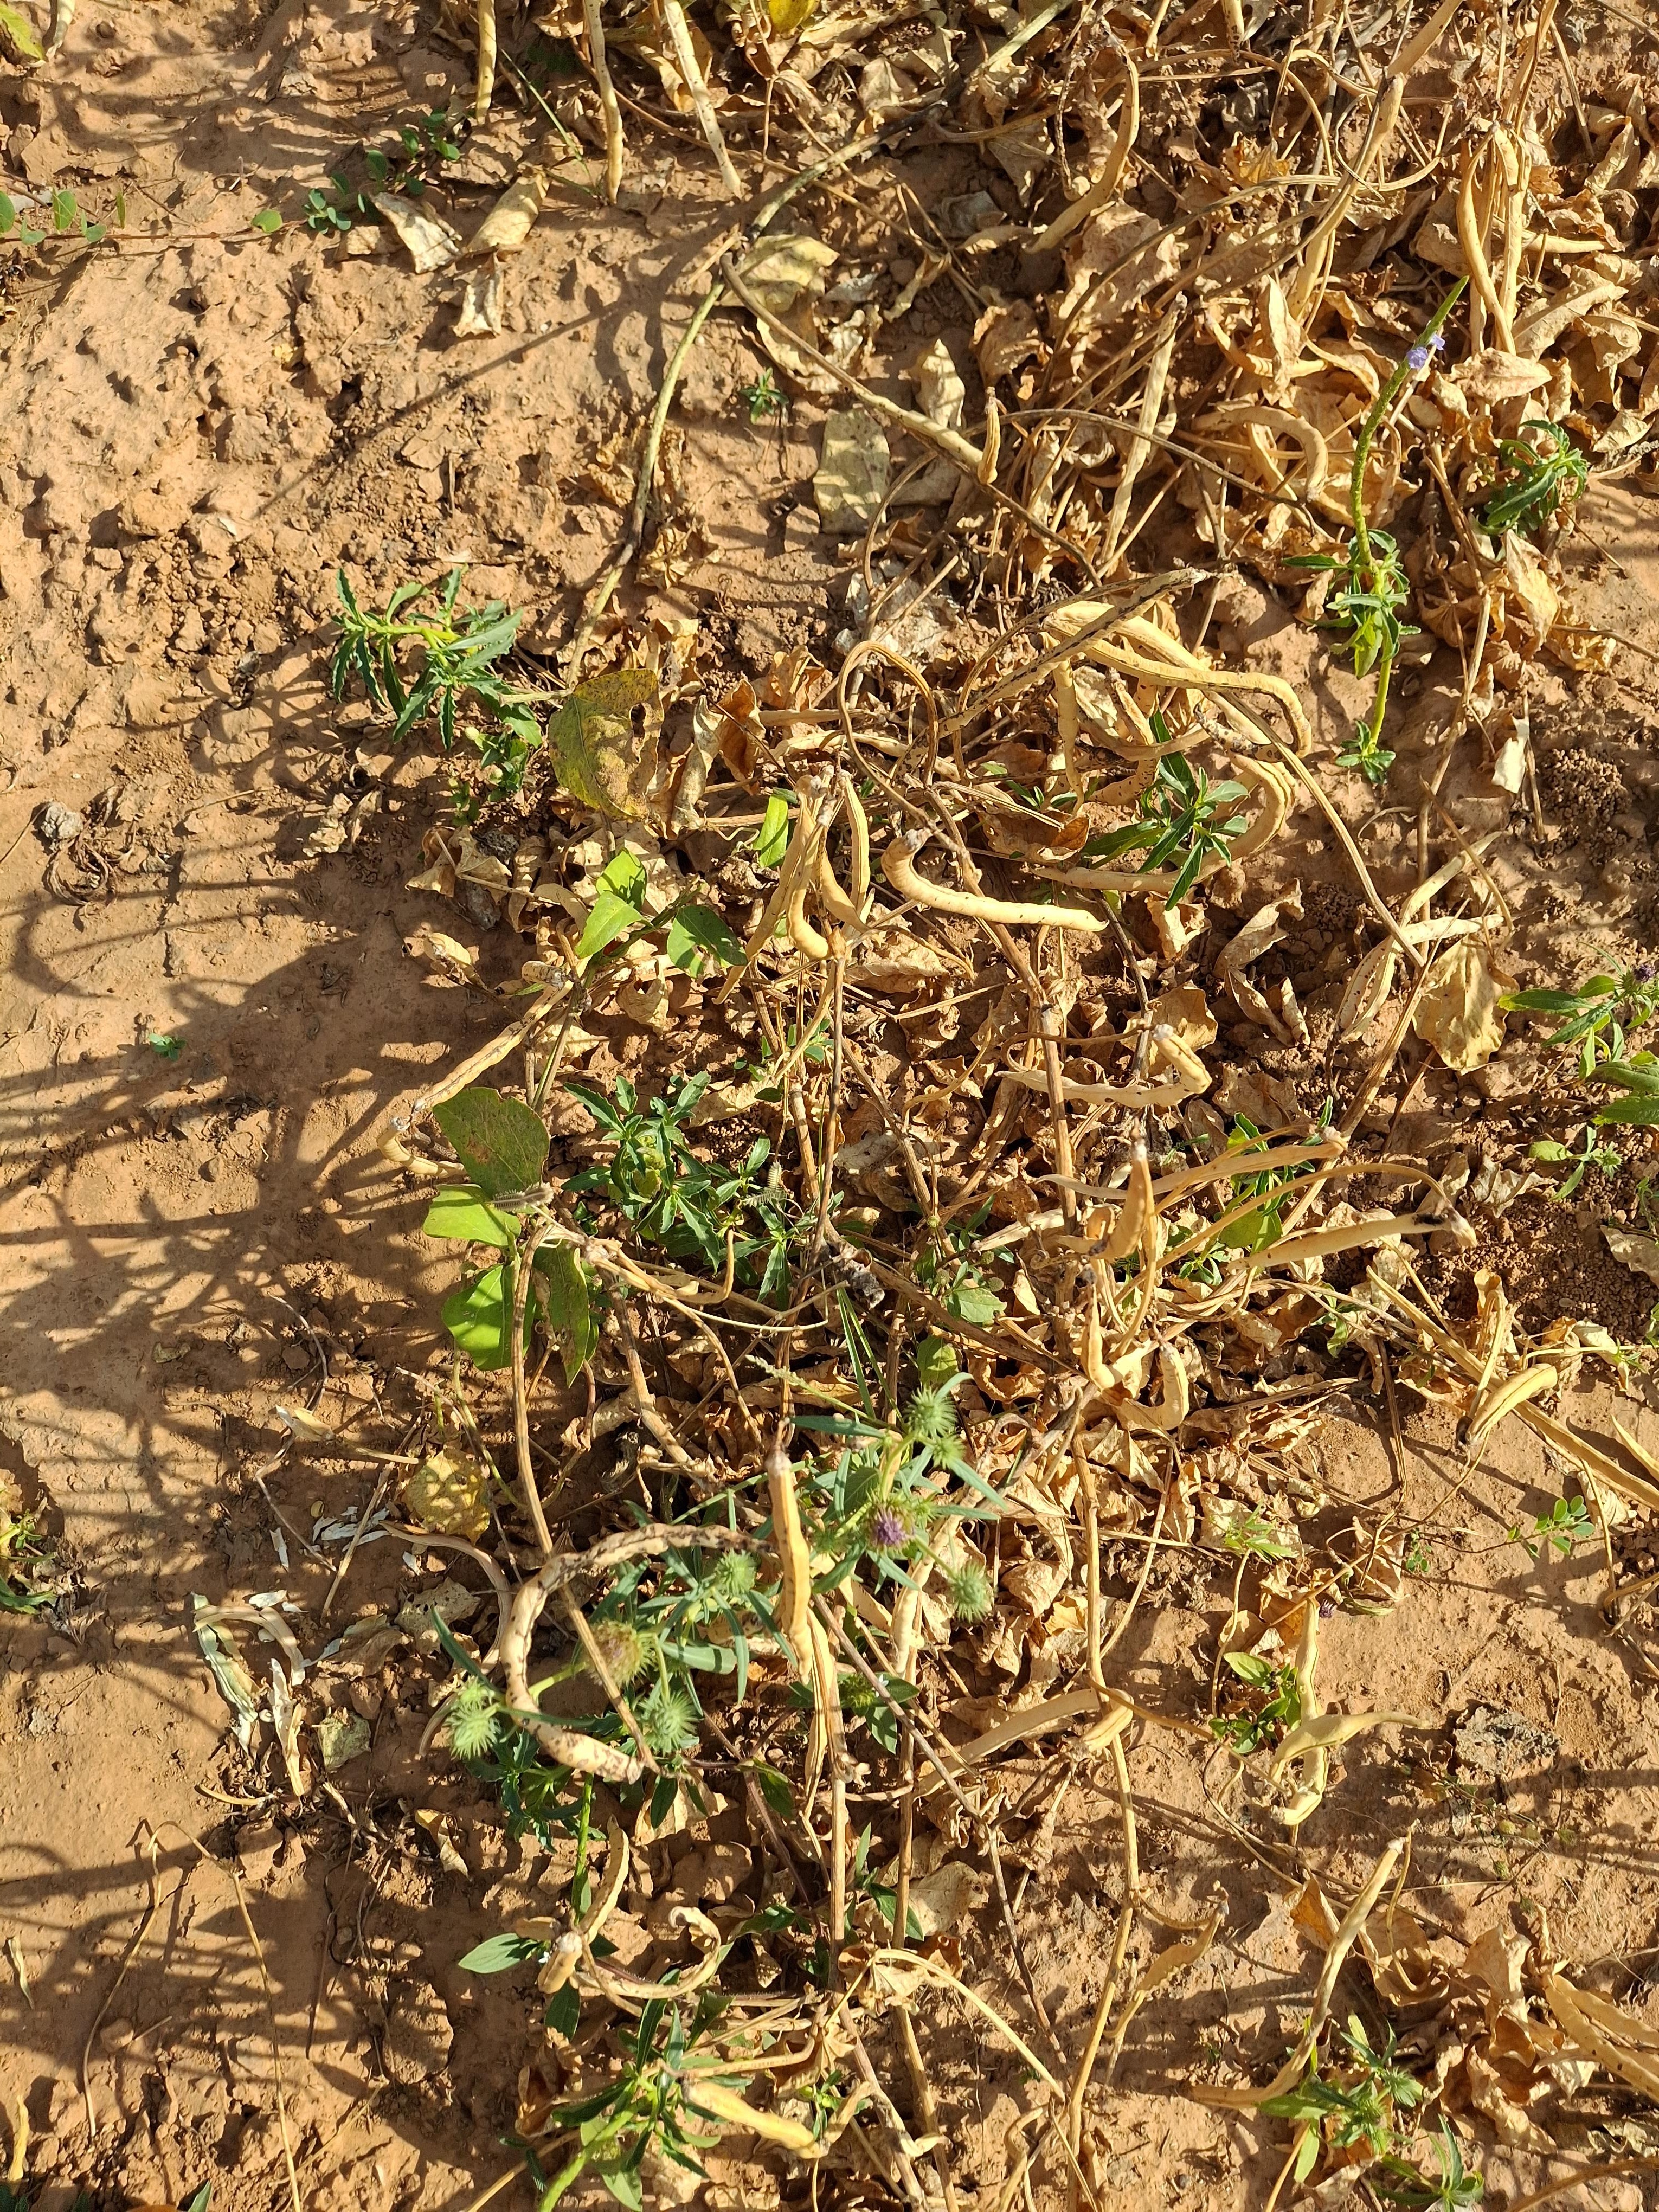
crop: cowpea
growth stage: maturity
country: Nigeria
